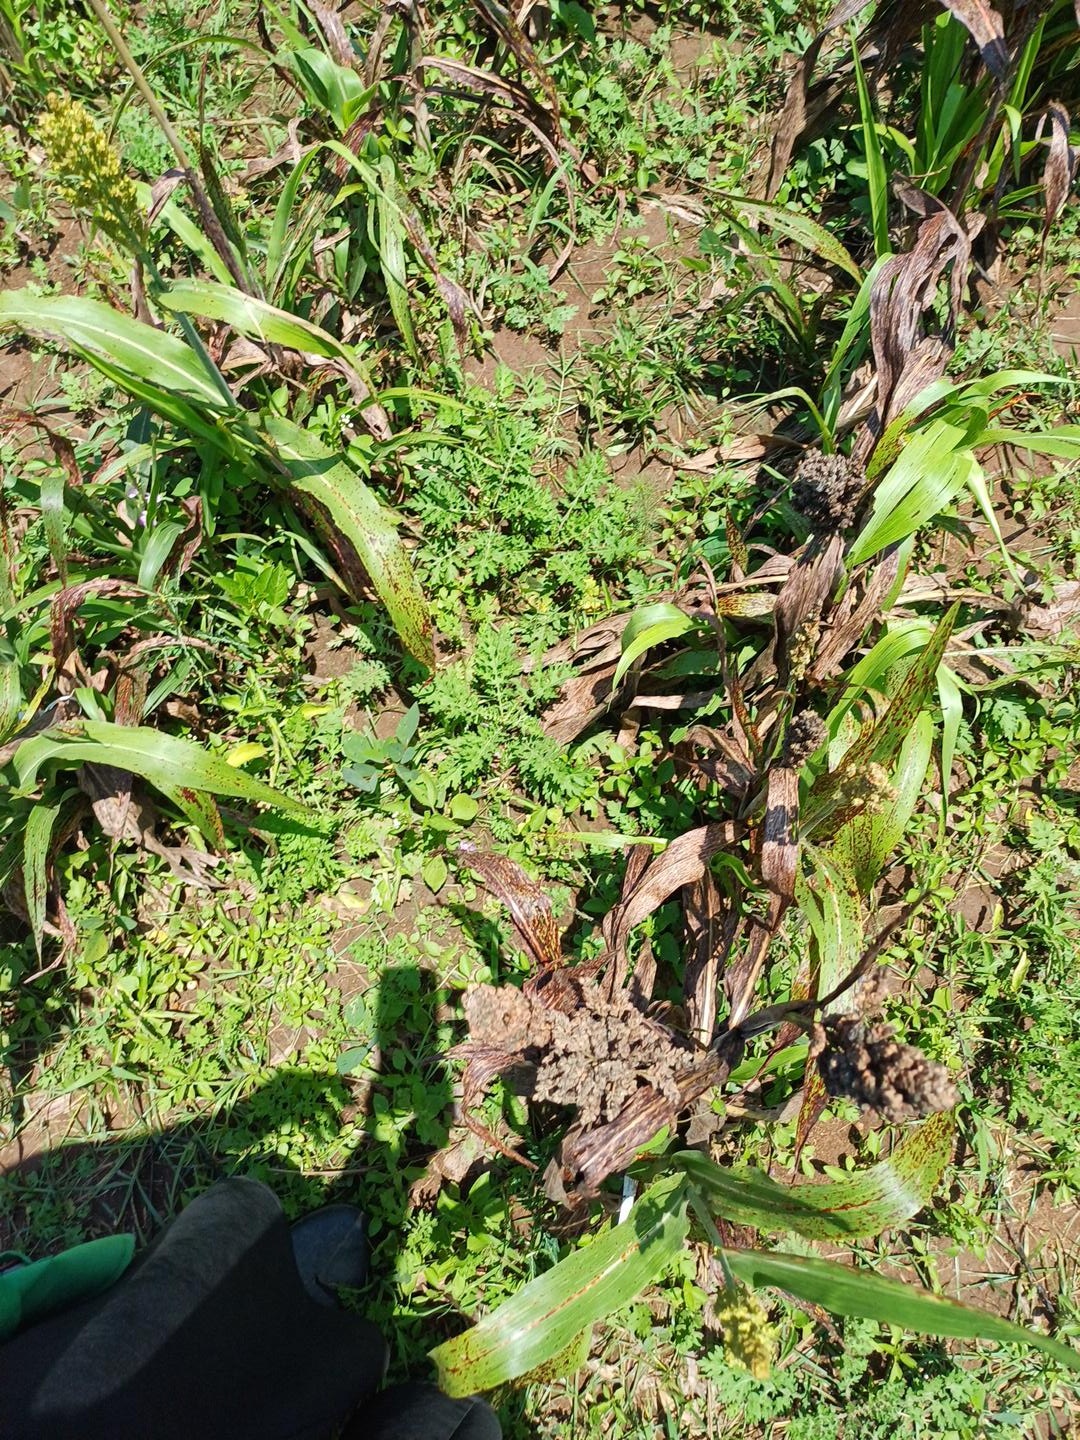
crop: sorghum
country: Kenya
